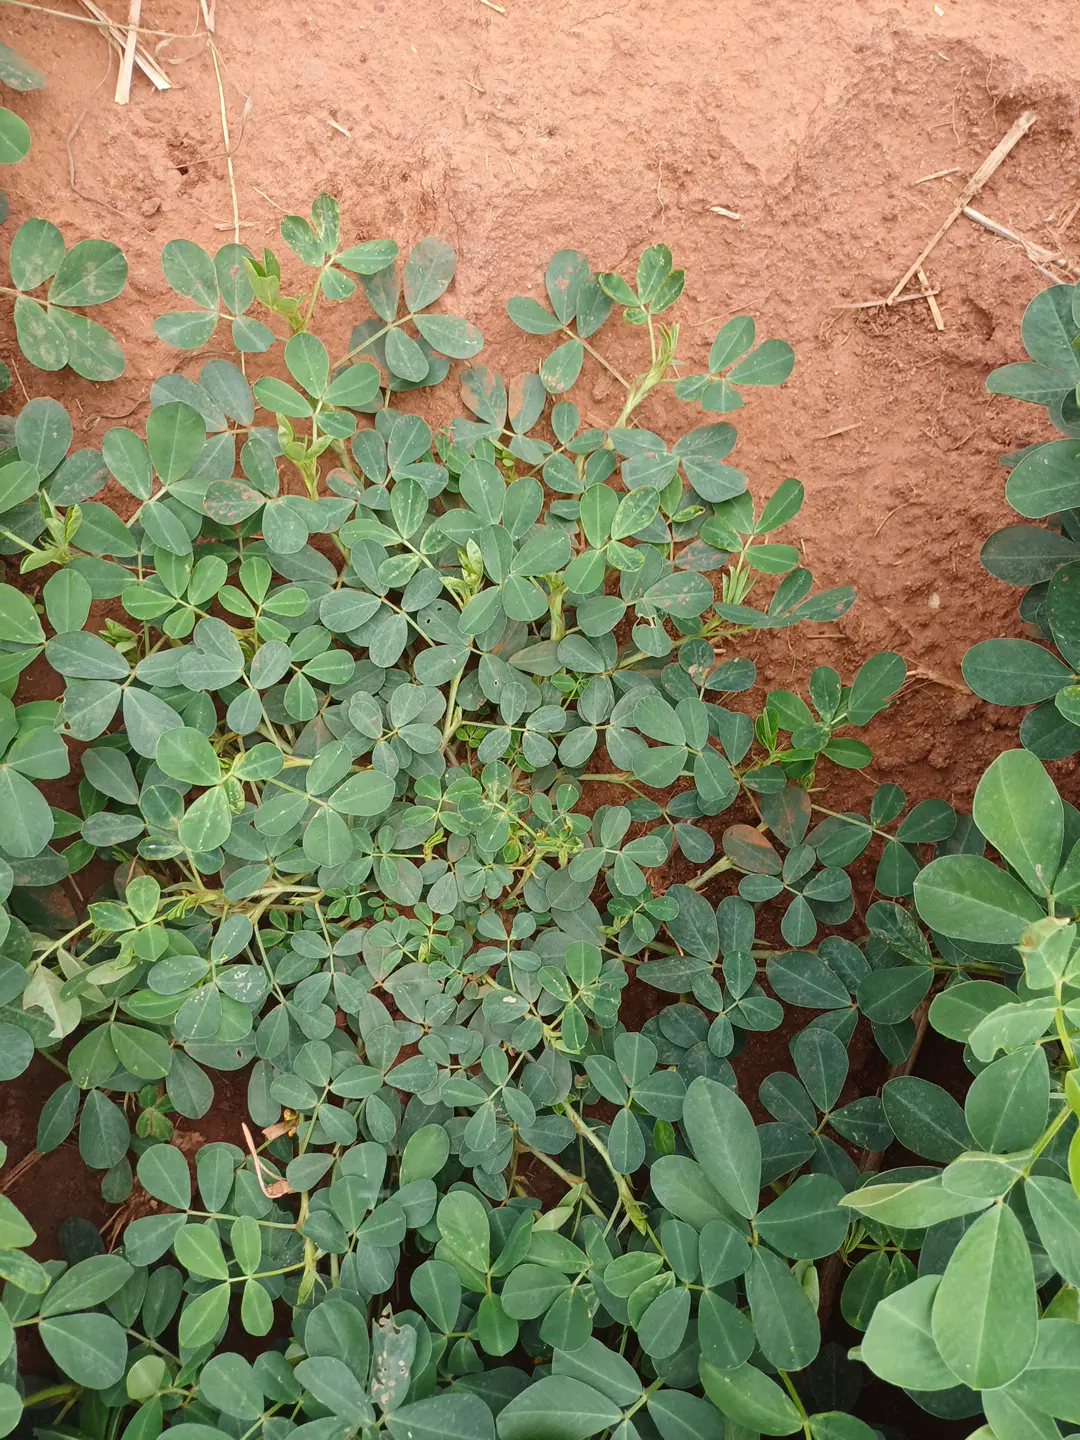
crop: groundnut
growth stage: pegging
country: Kenya
